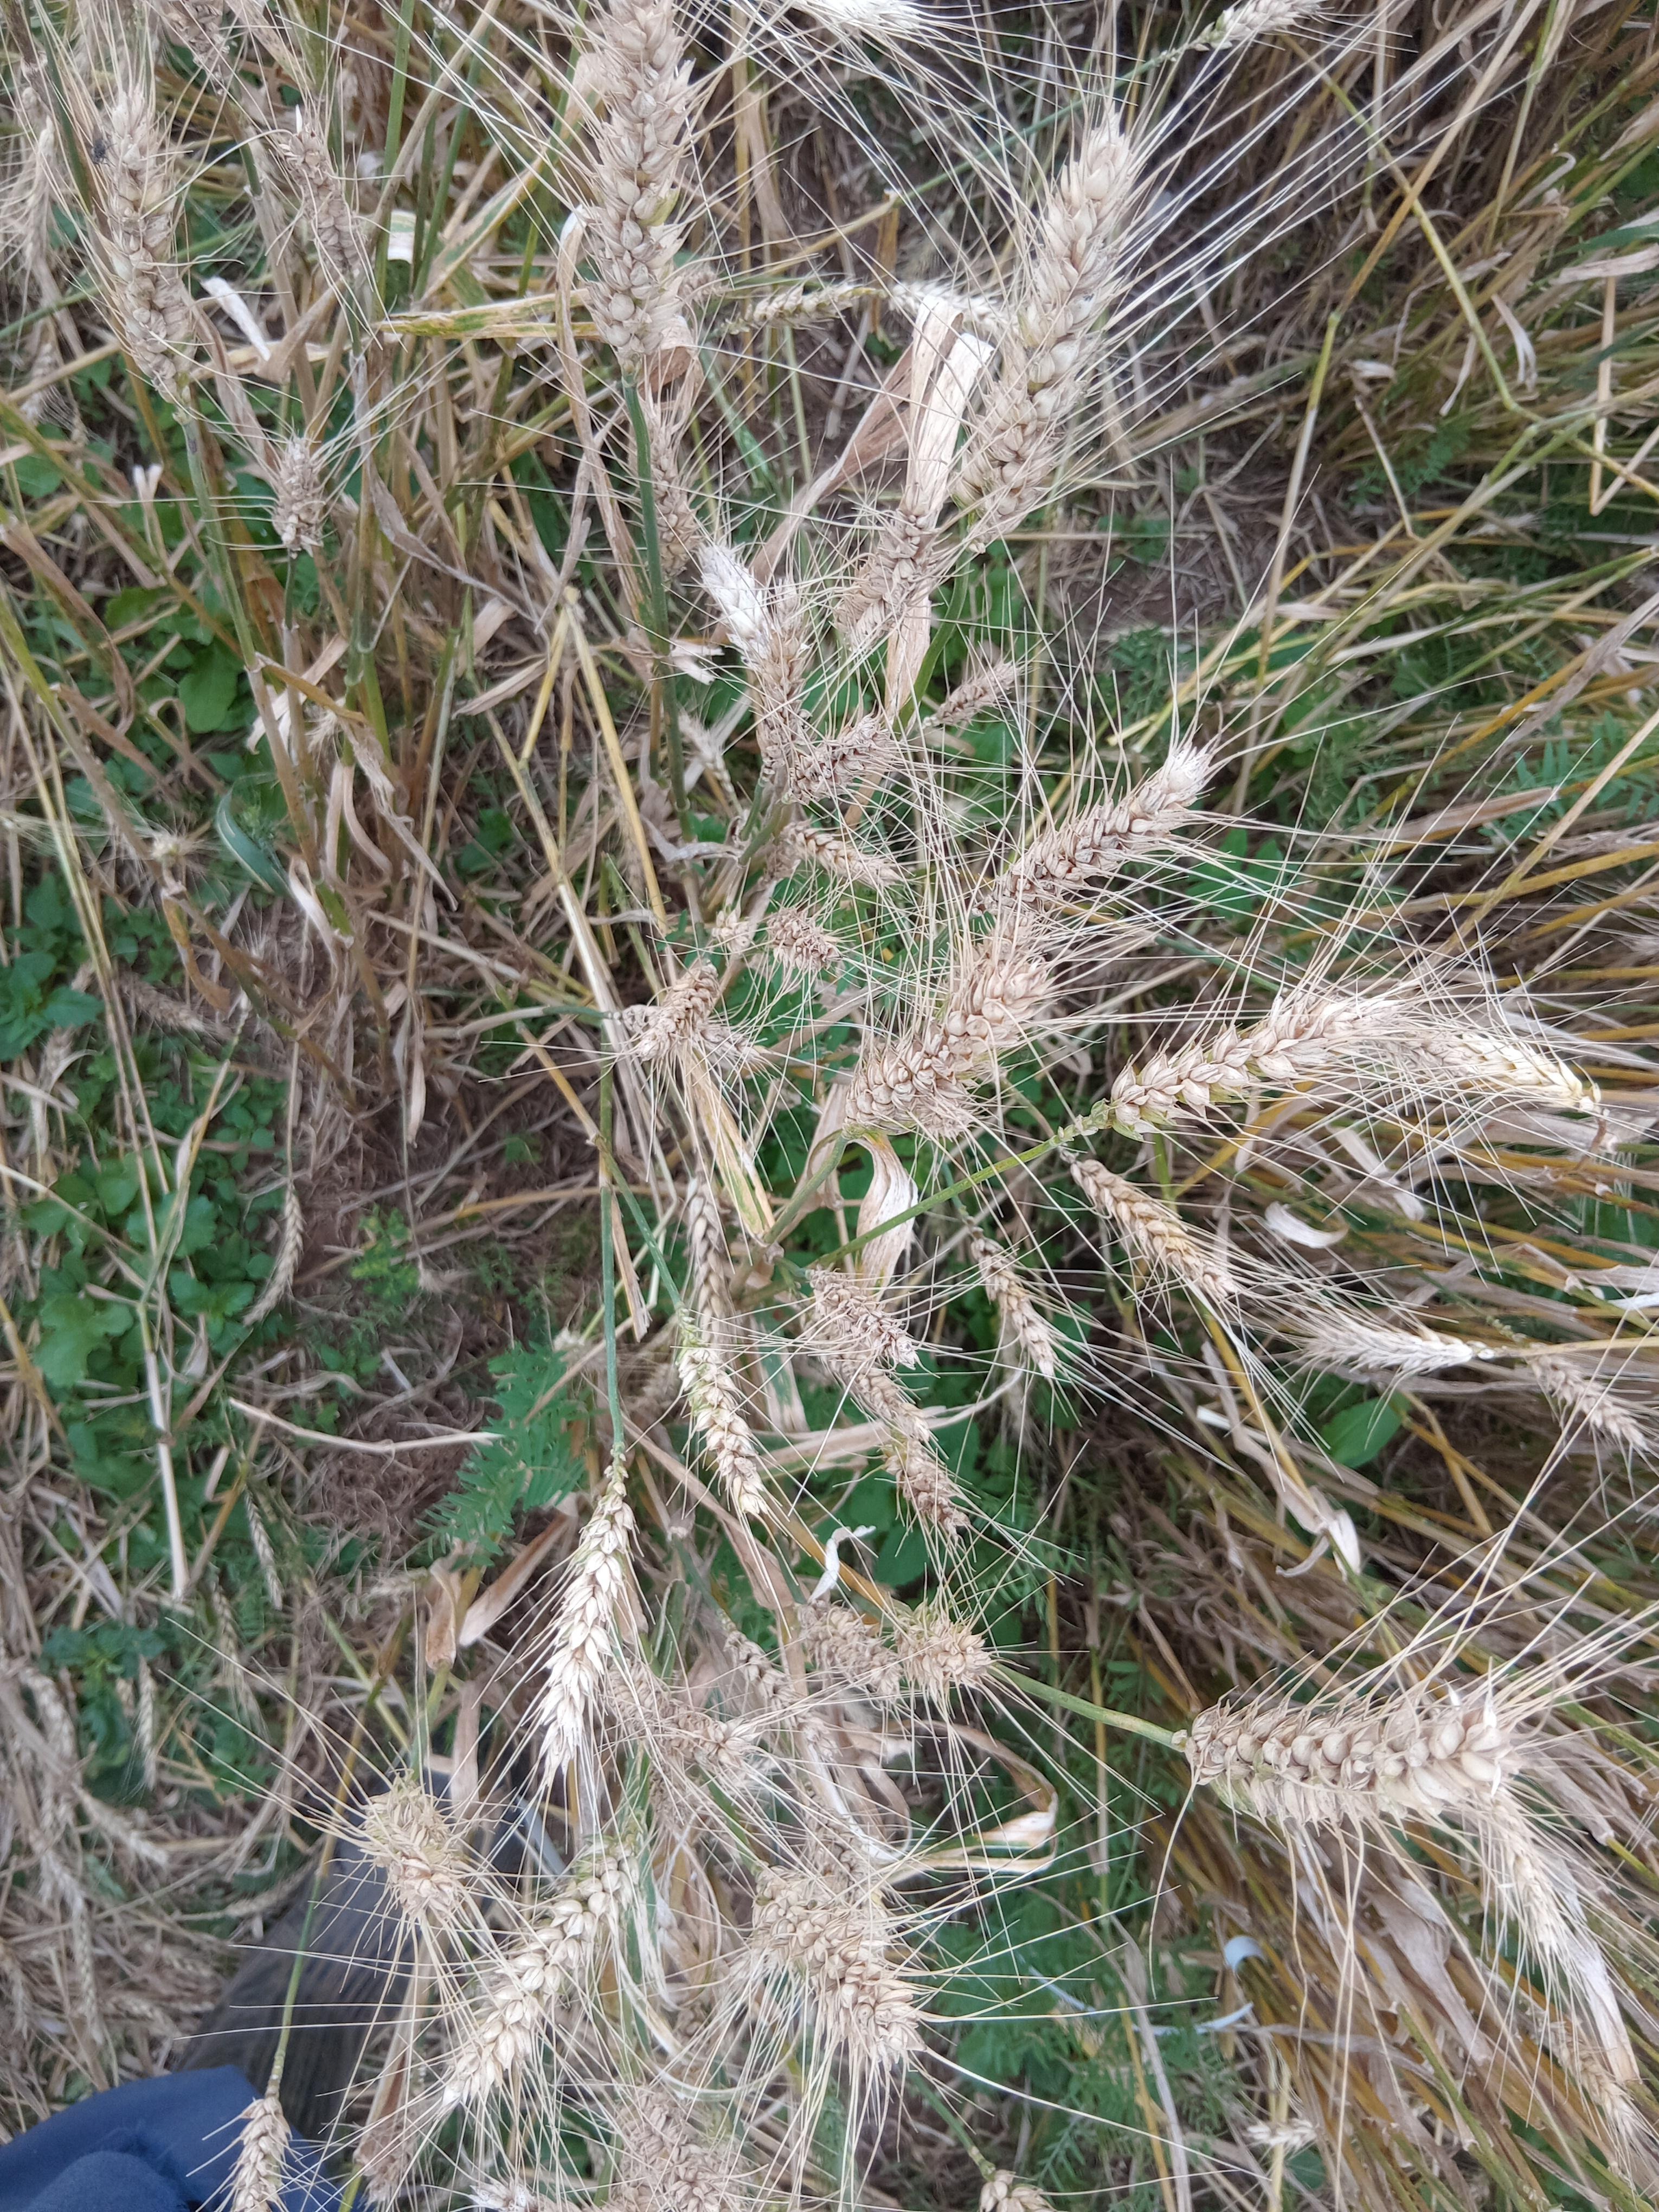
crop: wheat
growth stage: maturity
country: Kenya
